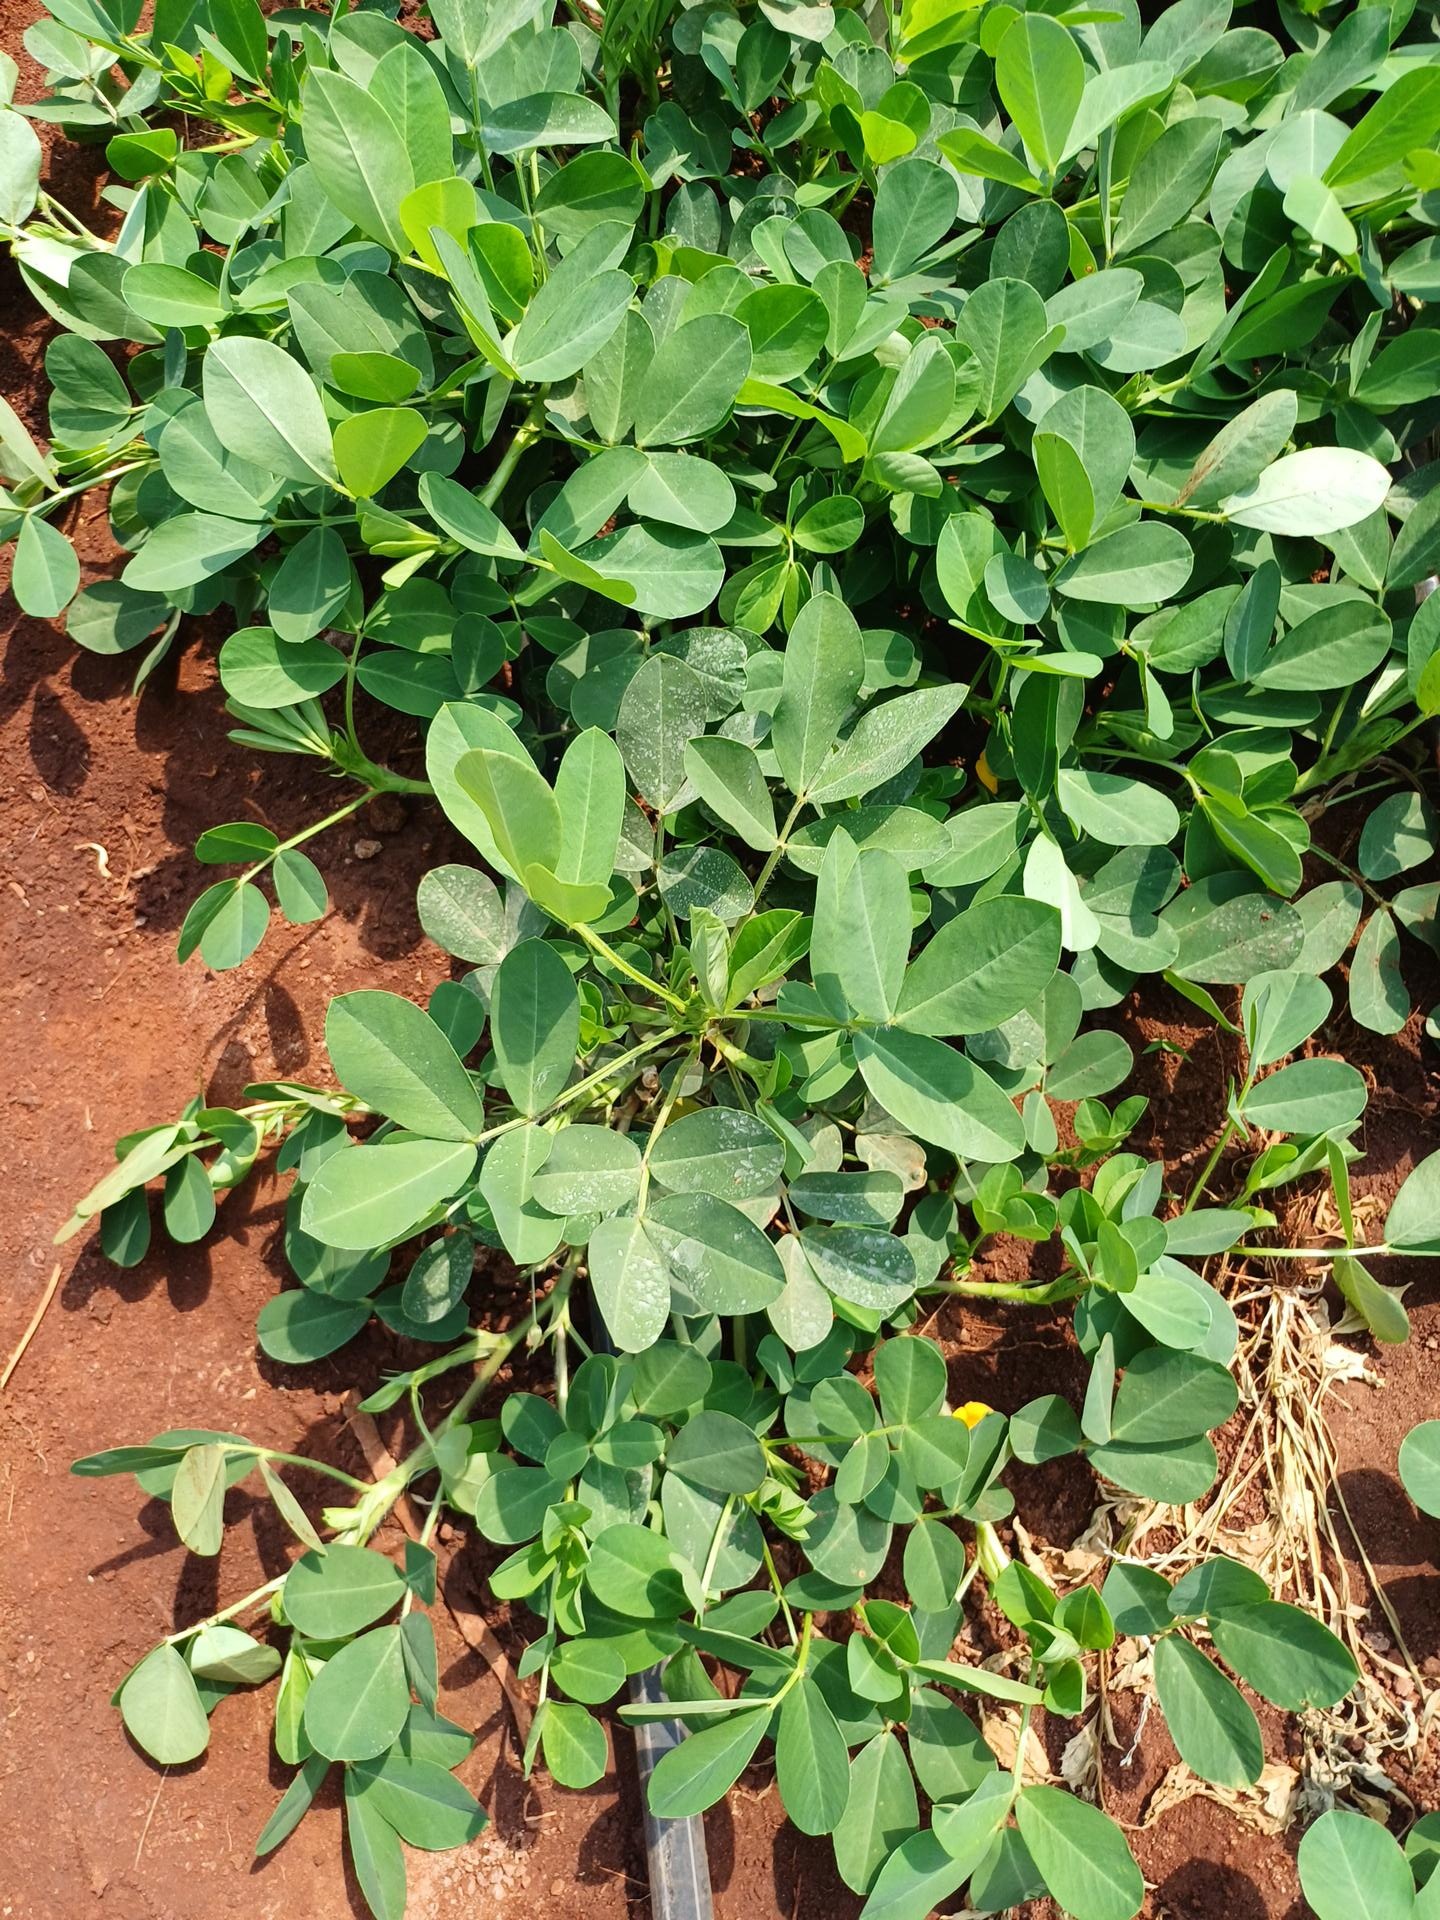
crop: groundnut
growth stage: flowering
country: Kenya
